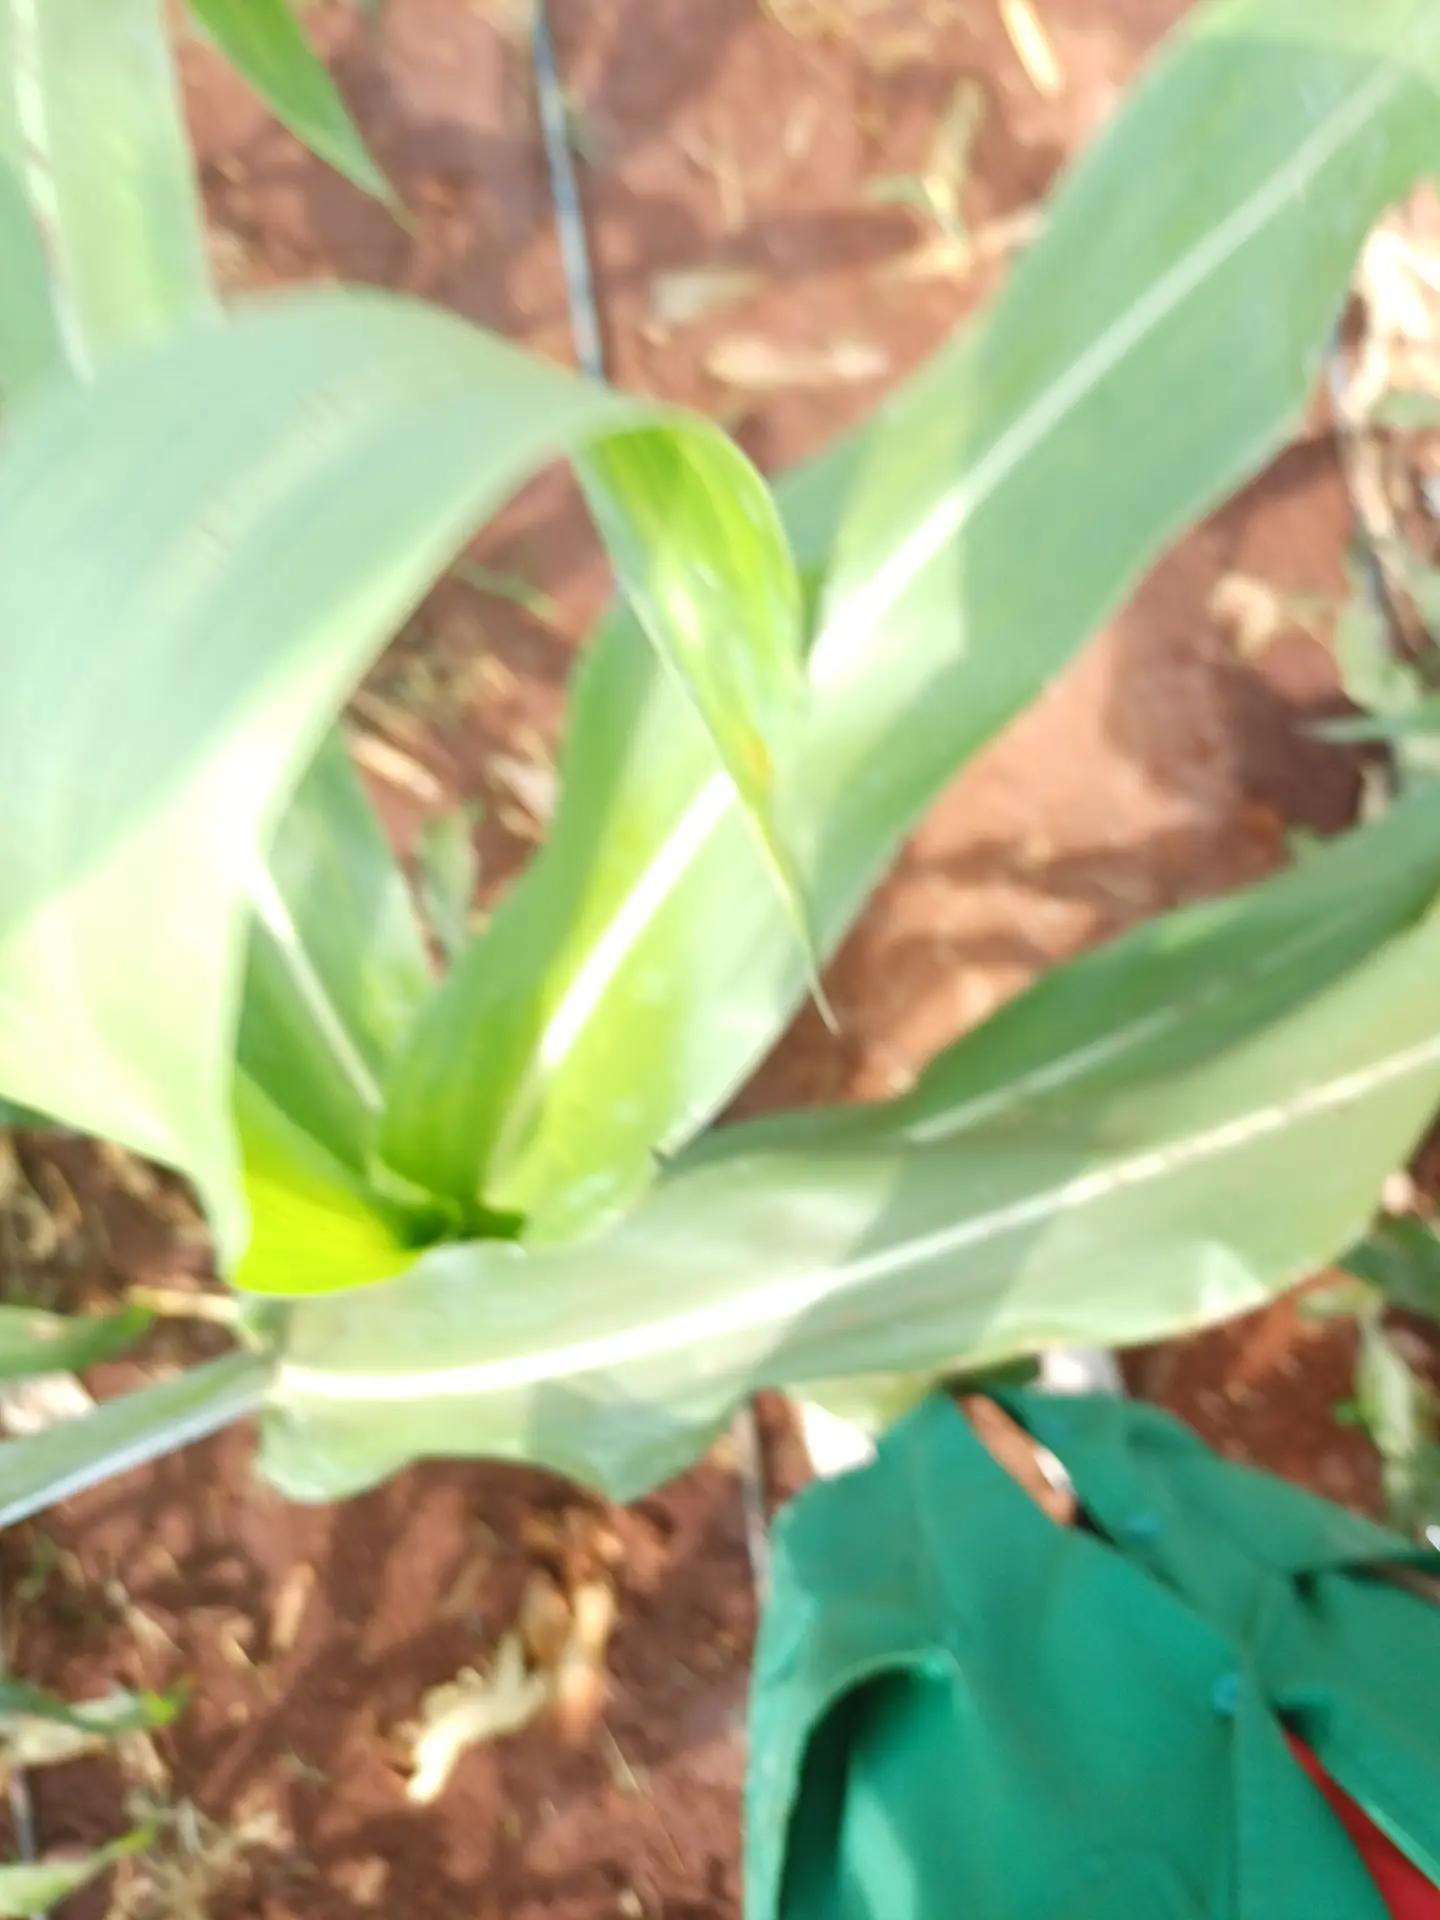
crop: sorghum
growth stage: vegetative
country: Kenya
